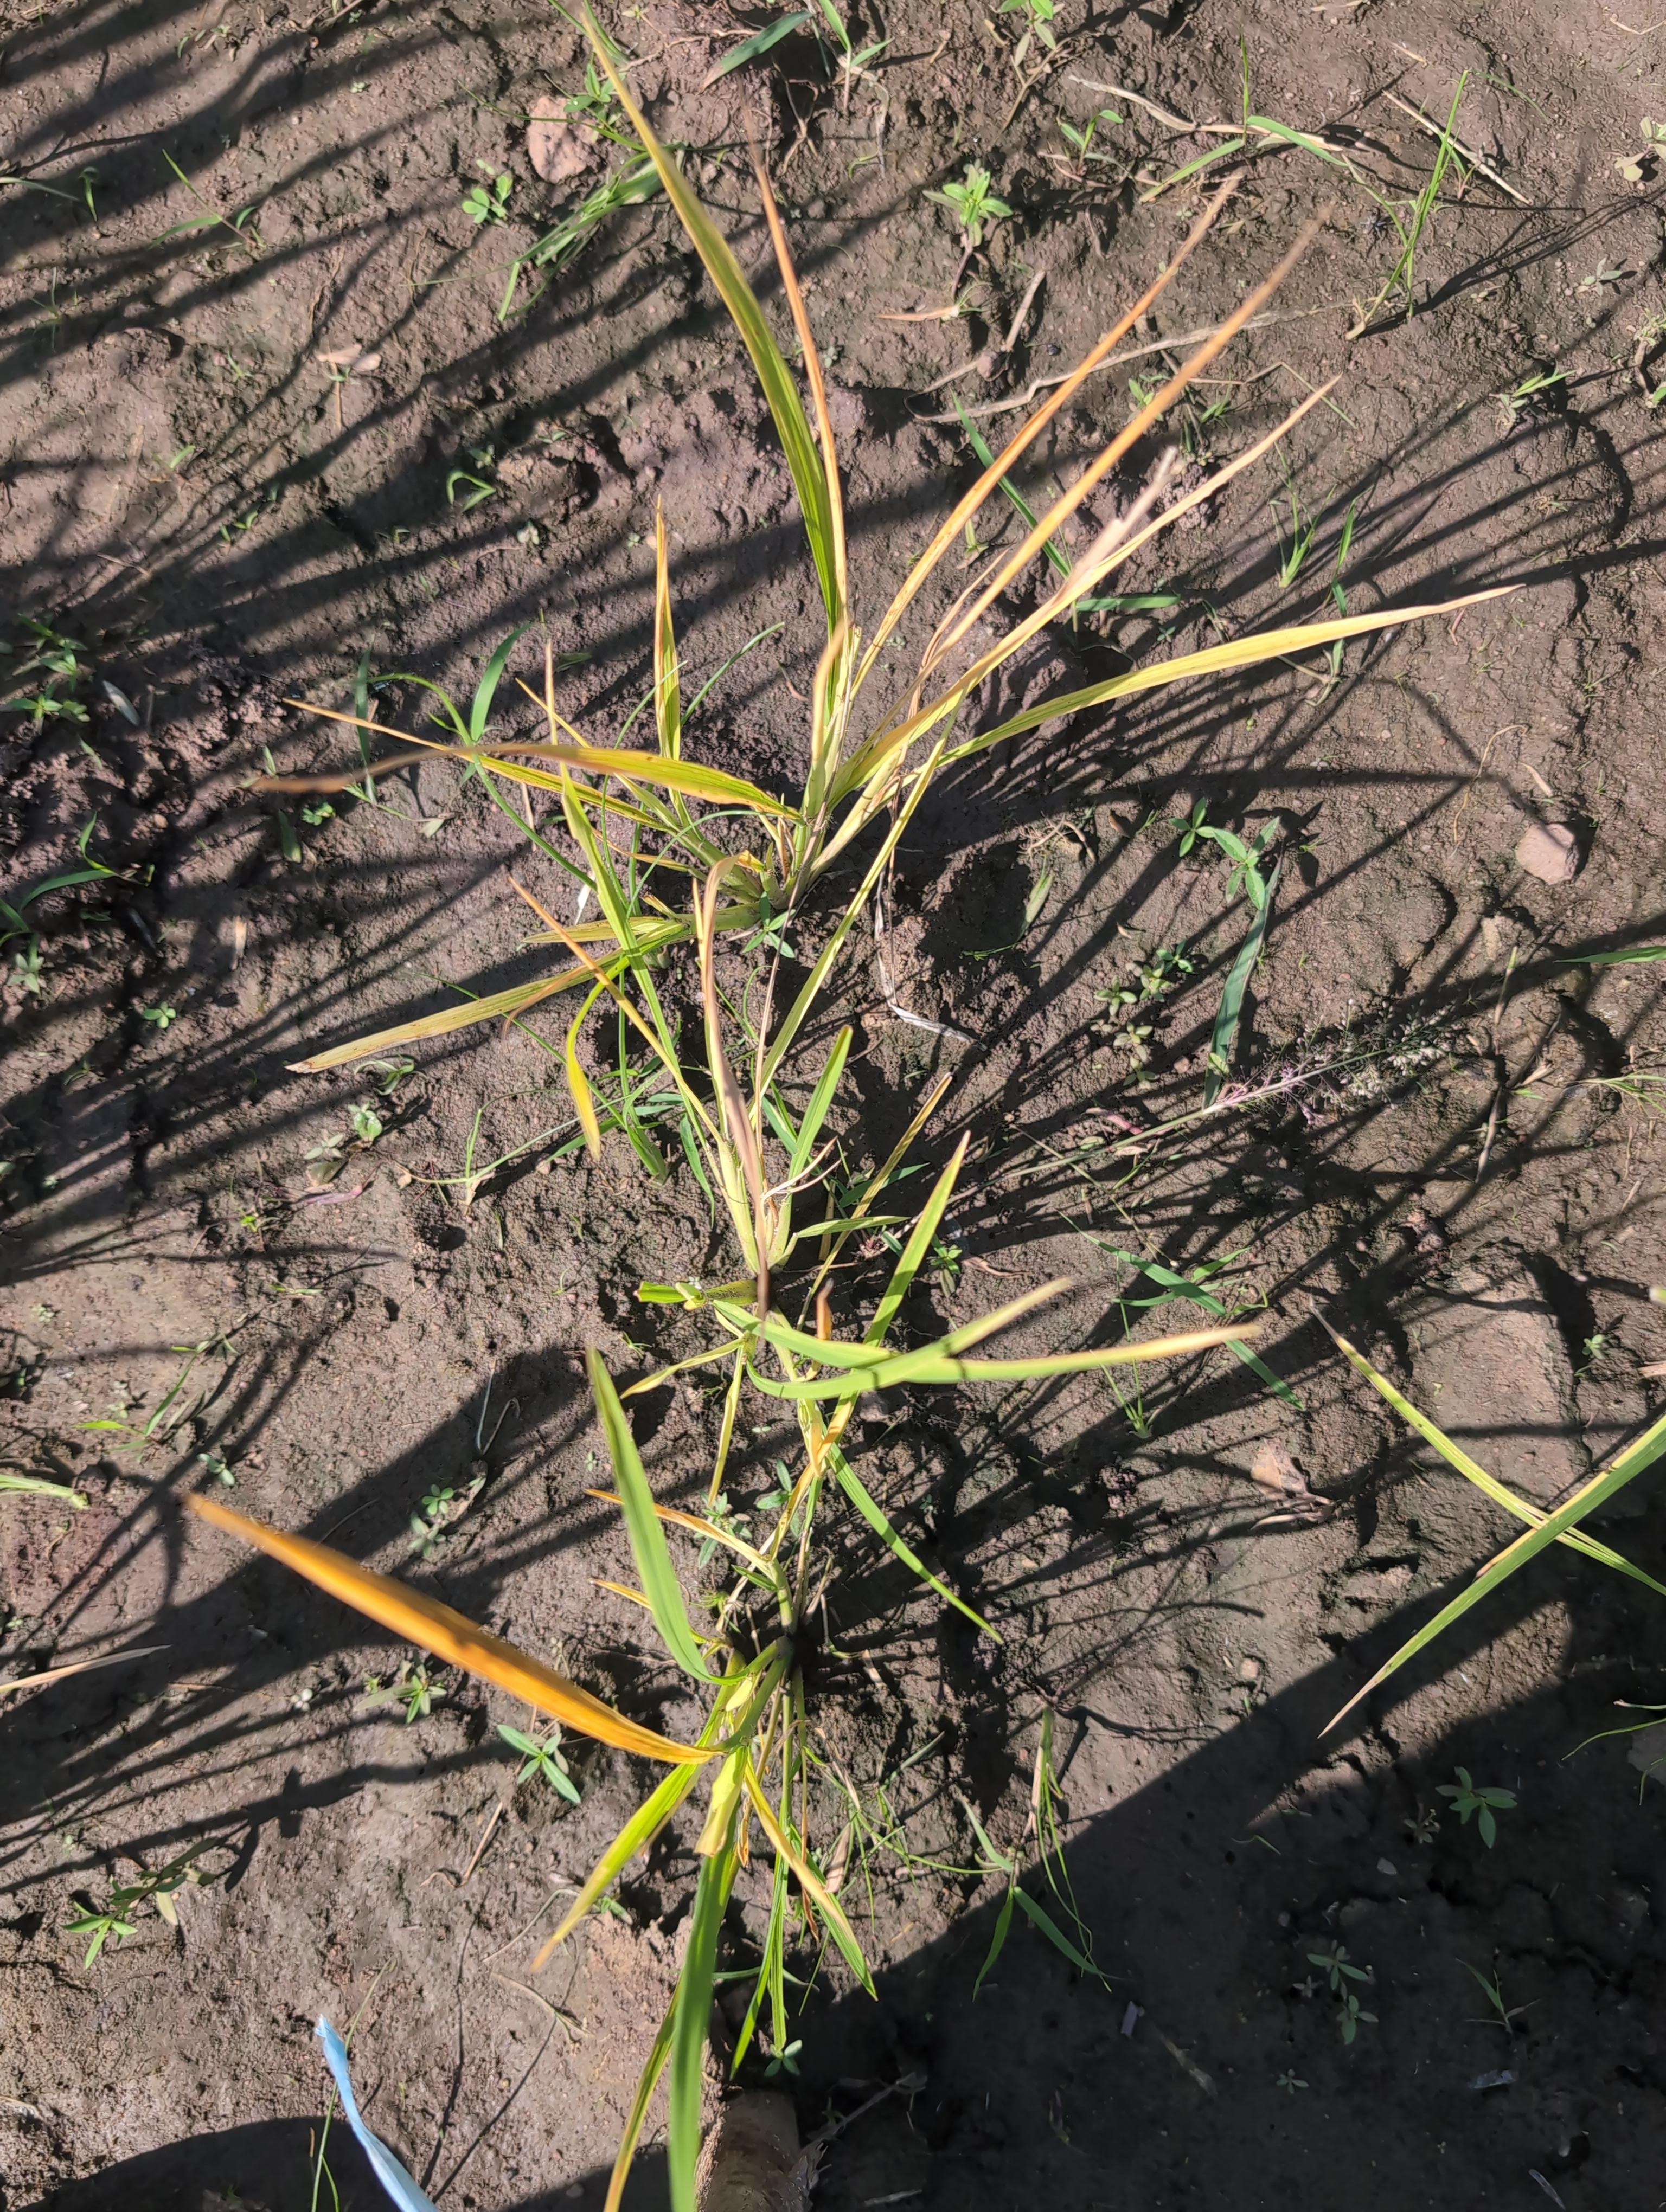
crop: rice
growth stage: tillering
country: Côte d'Ivoire
